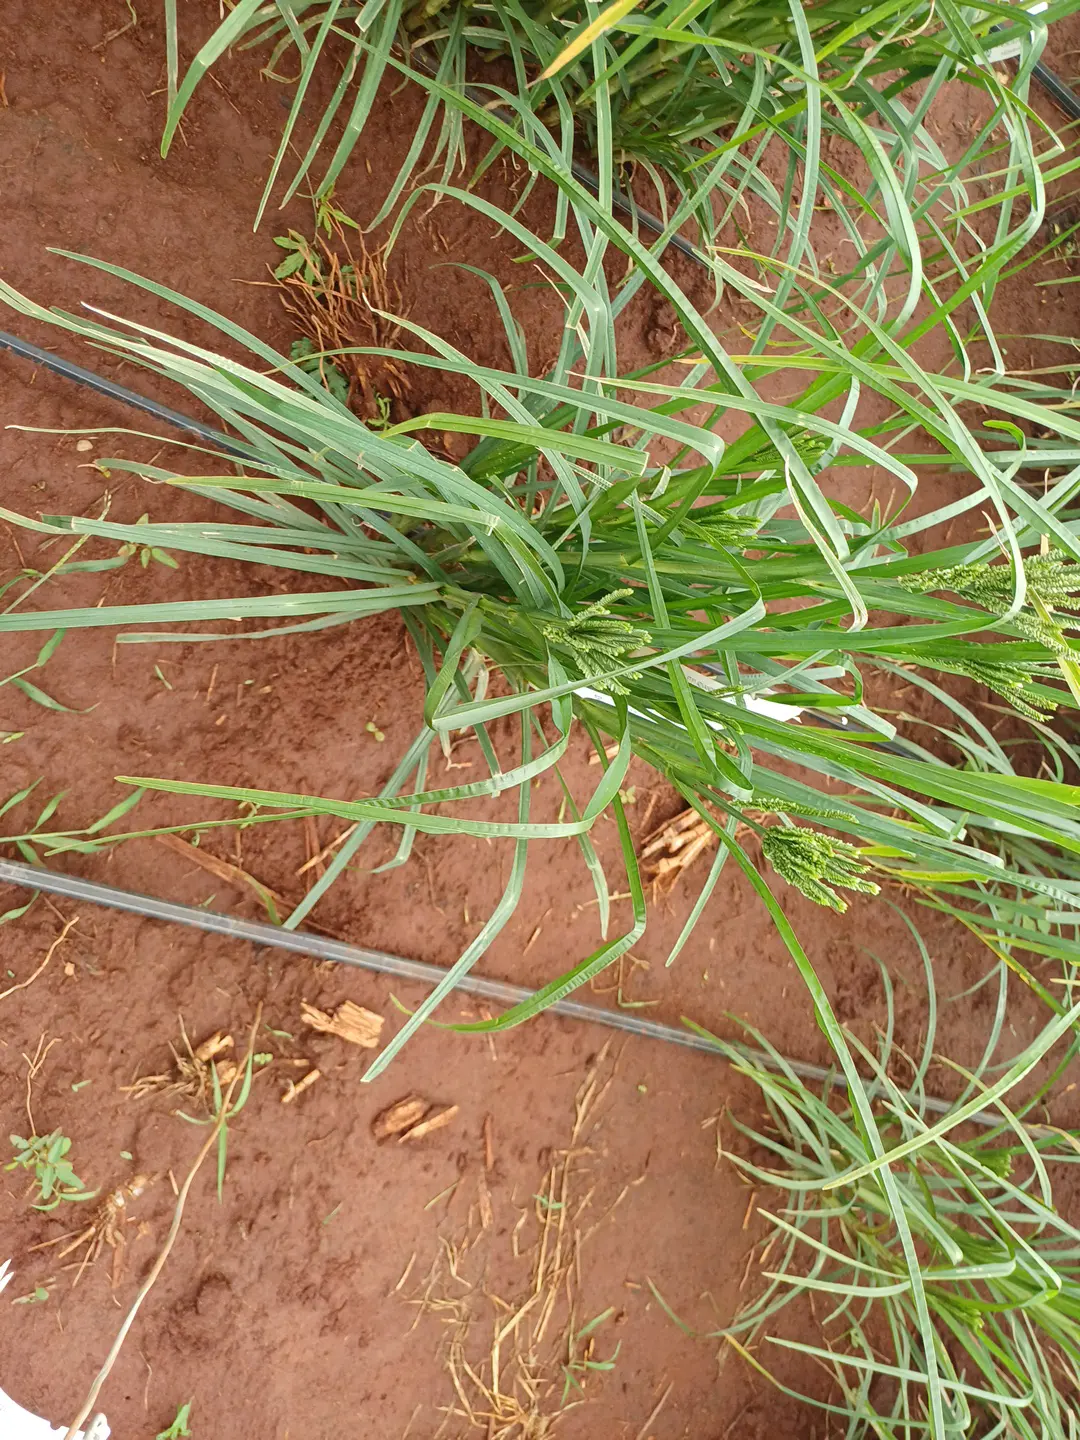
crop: finger millet
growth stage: heading tuber
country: Kenya
